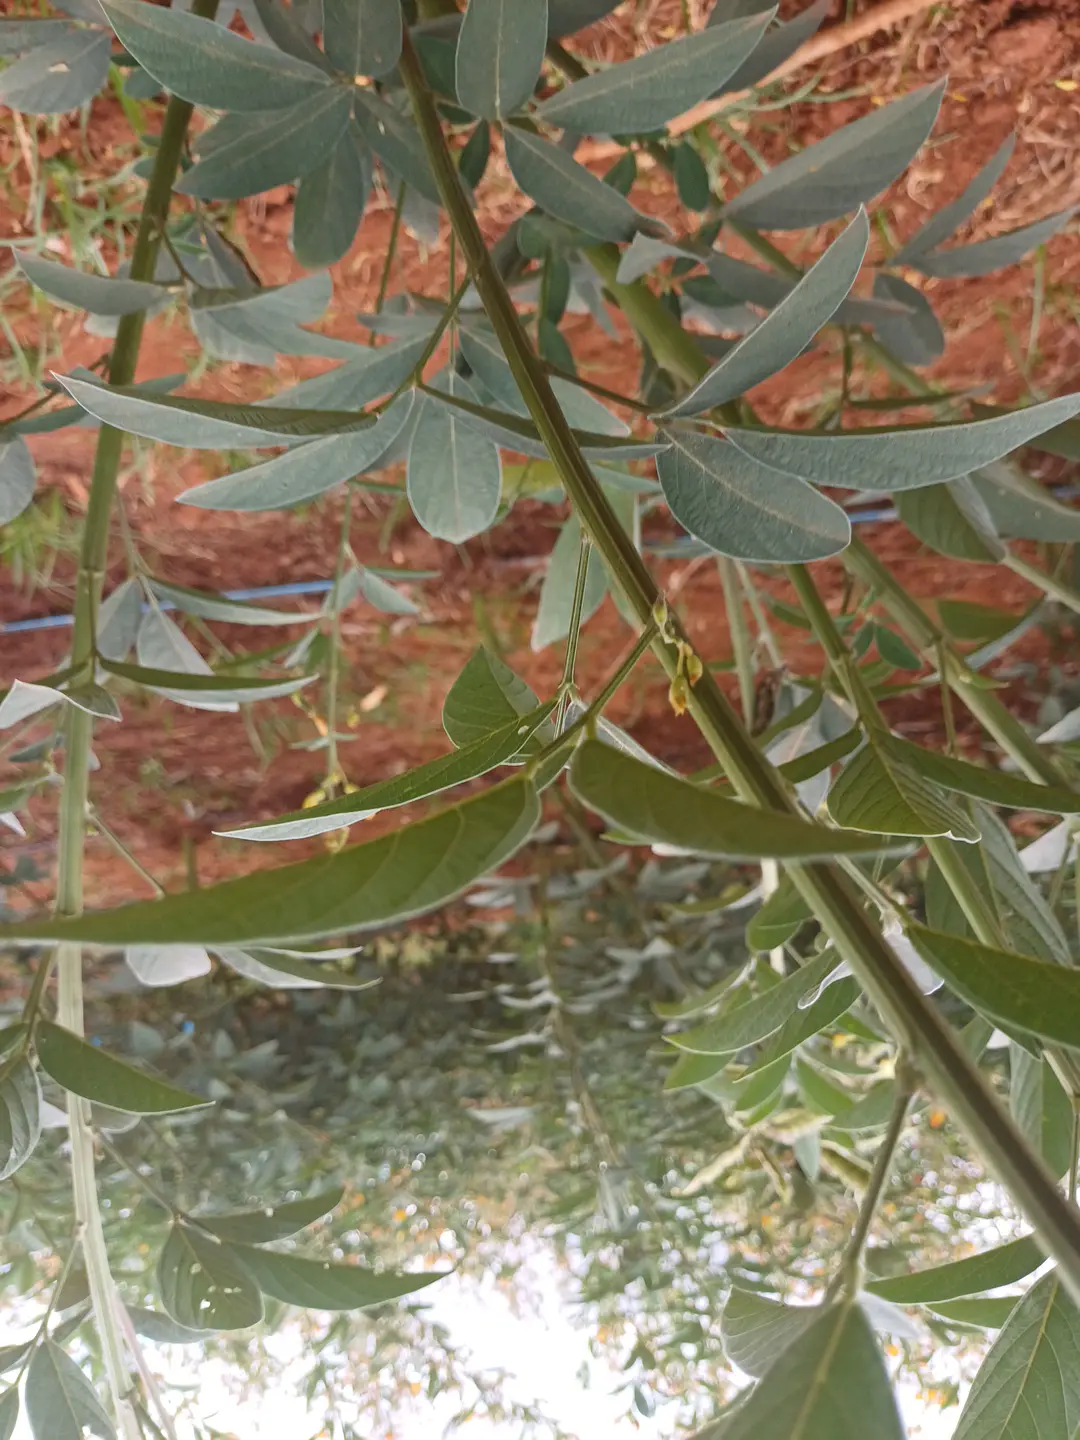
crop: pigeonpea
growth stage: development pod
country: Kenya
